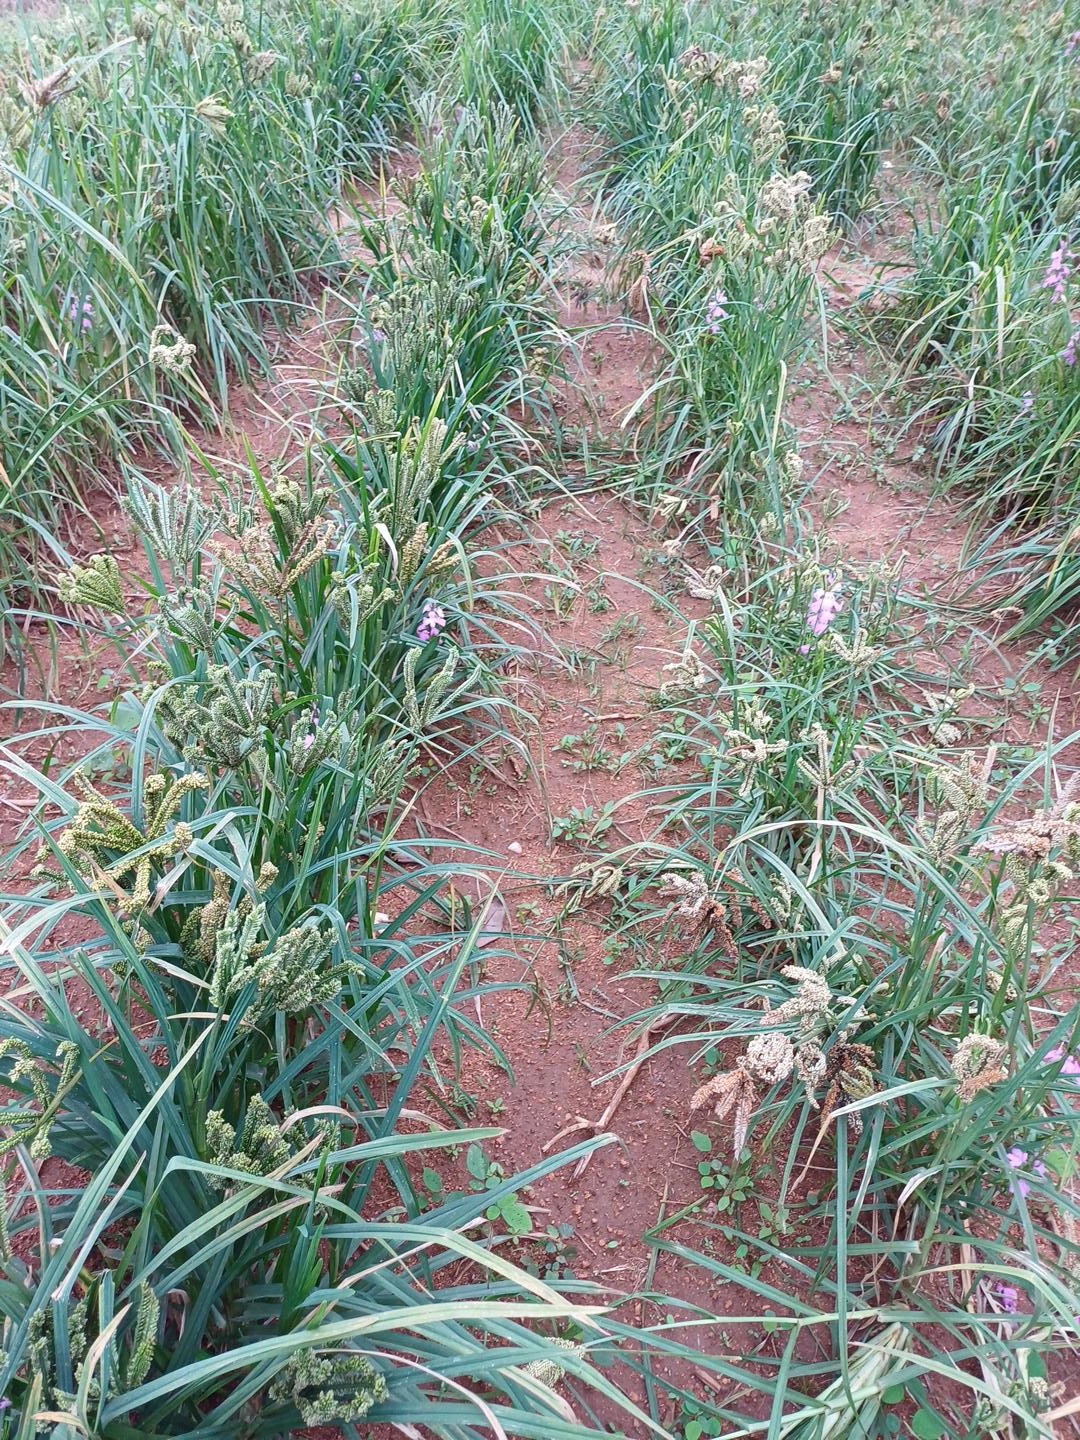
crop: finger millet
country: Kenya
